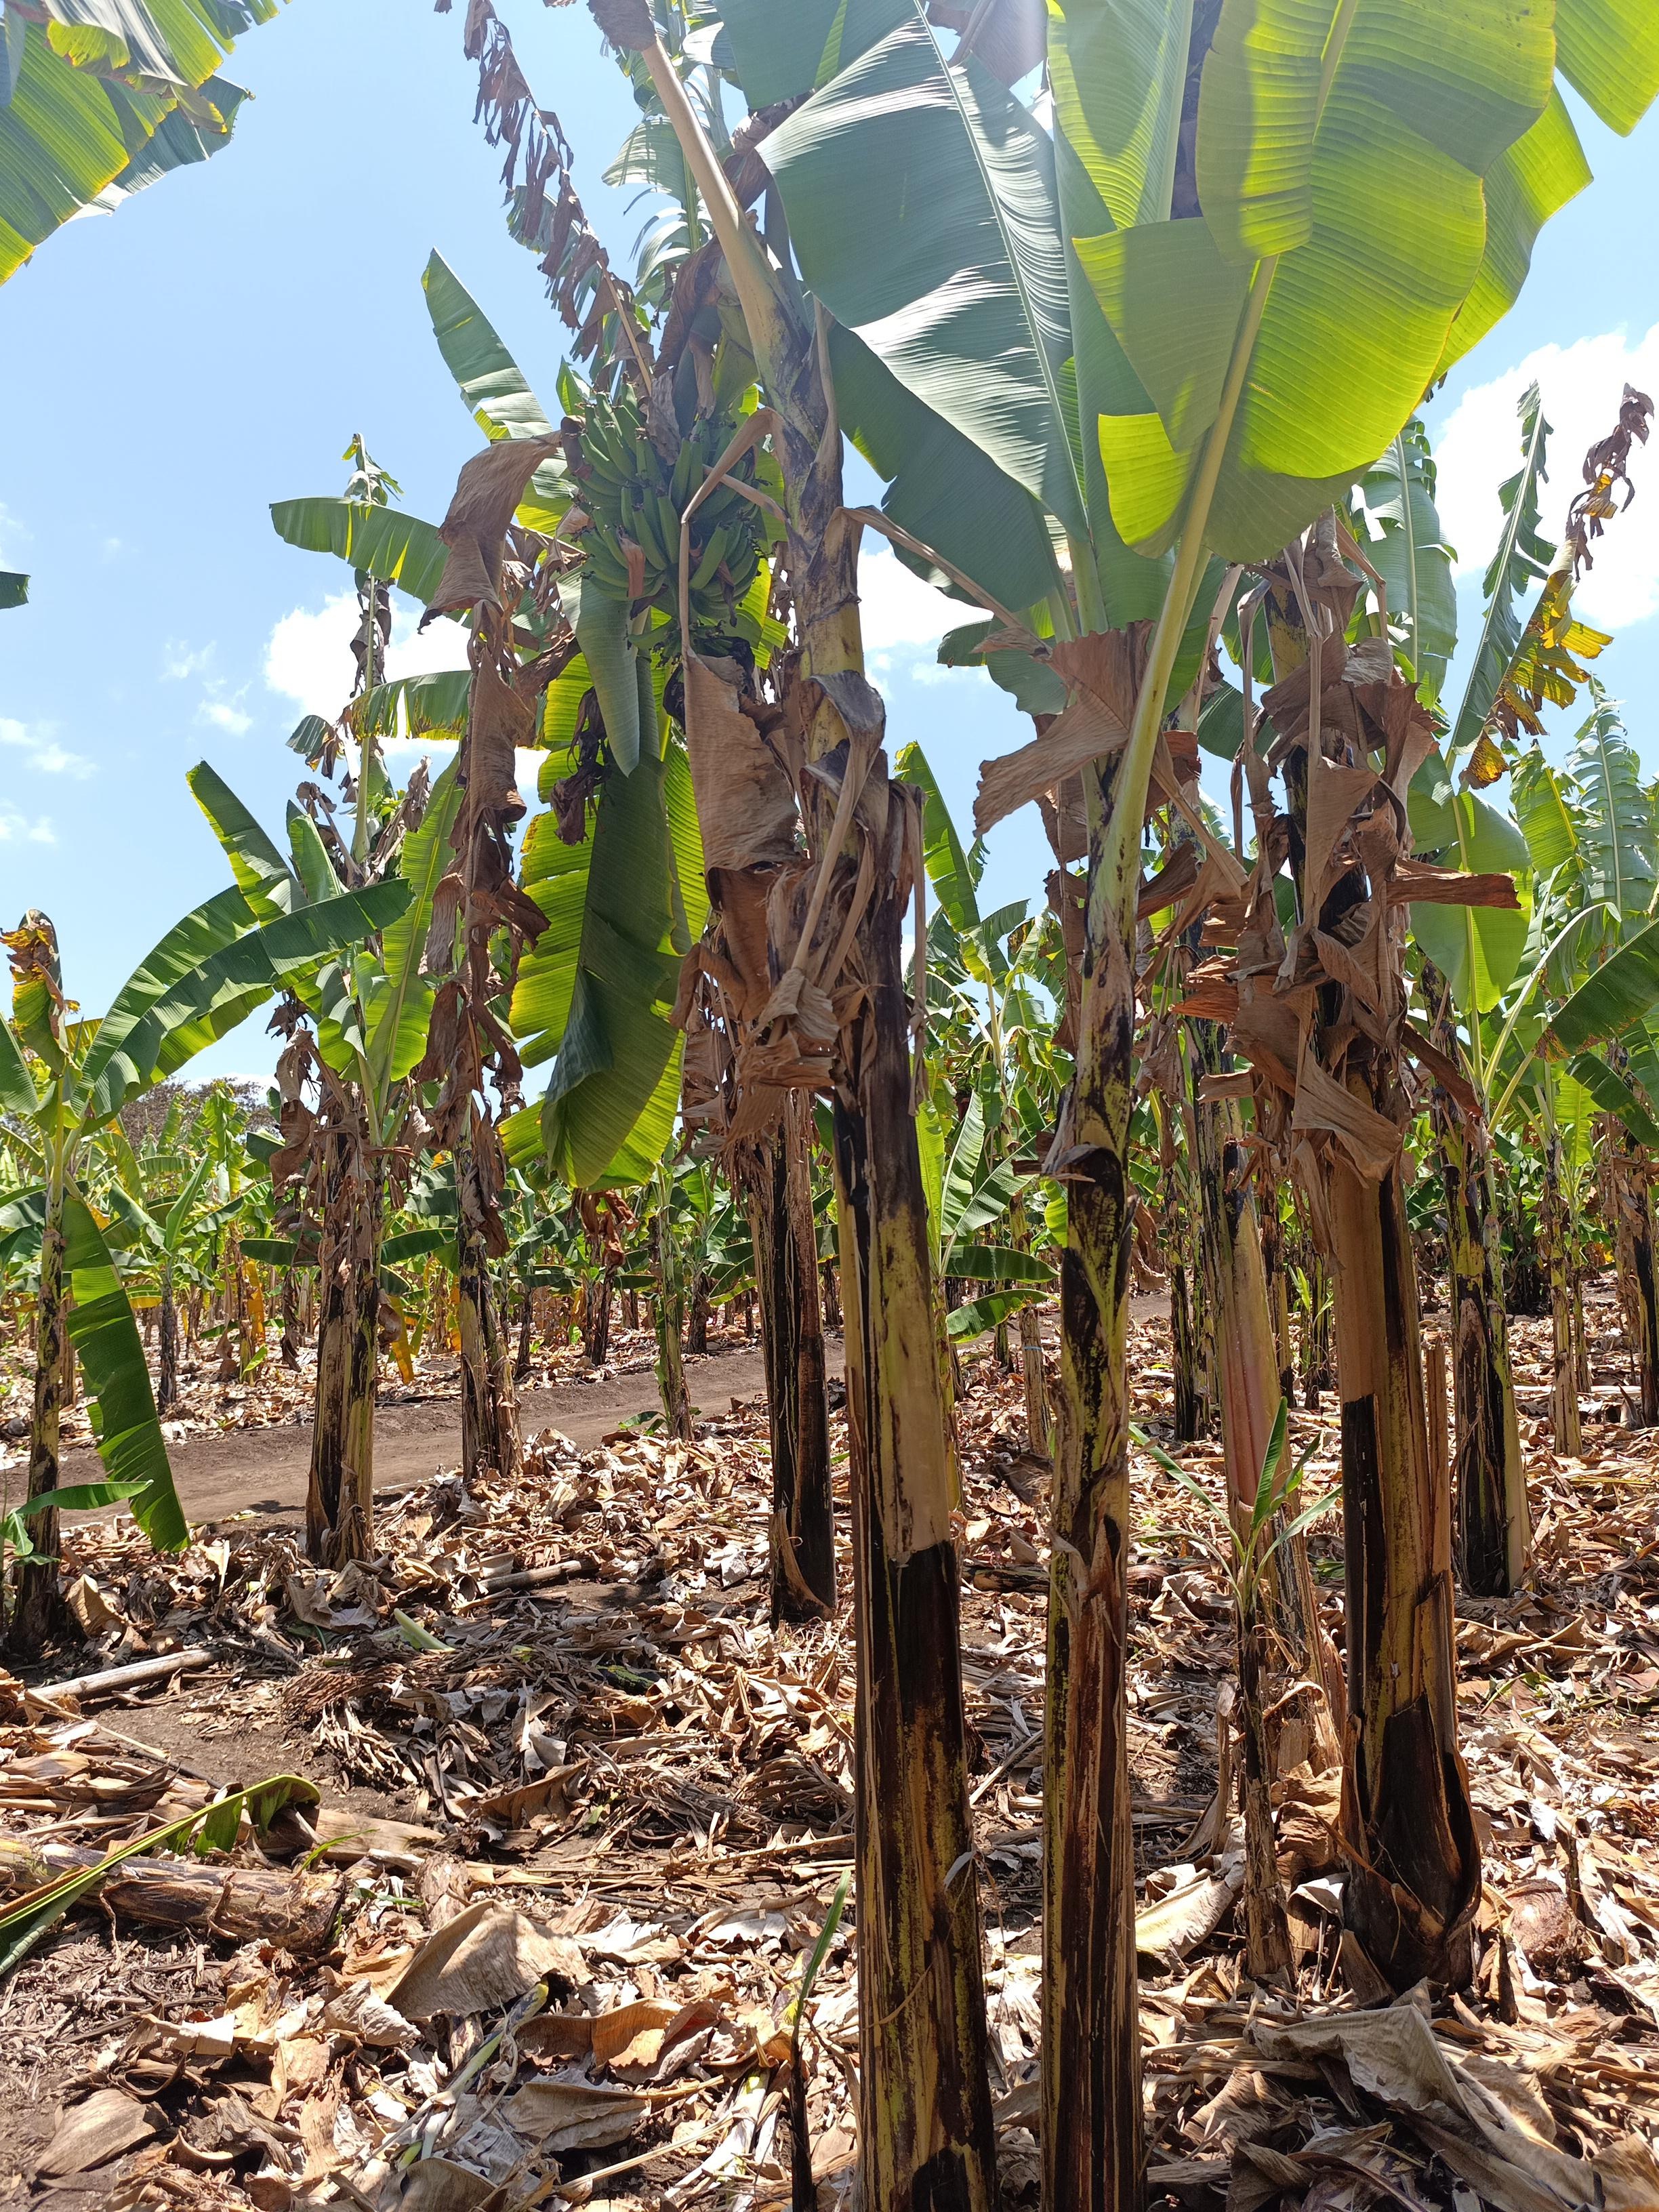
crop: banana
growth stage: development fruit
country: Tanzania
